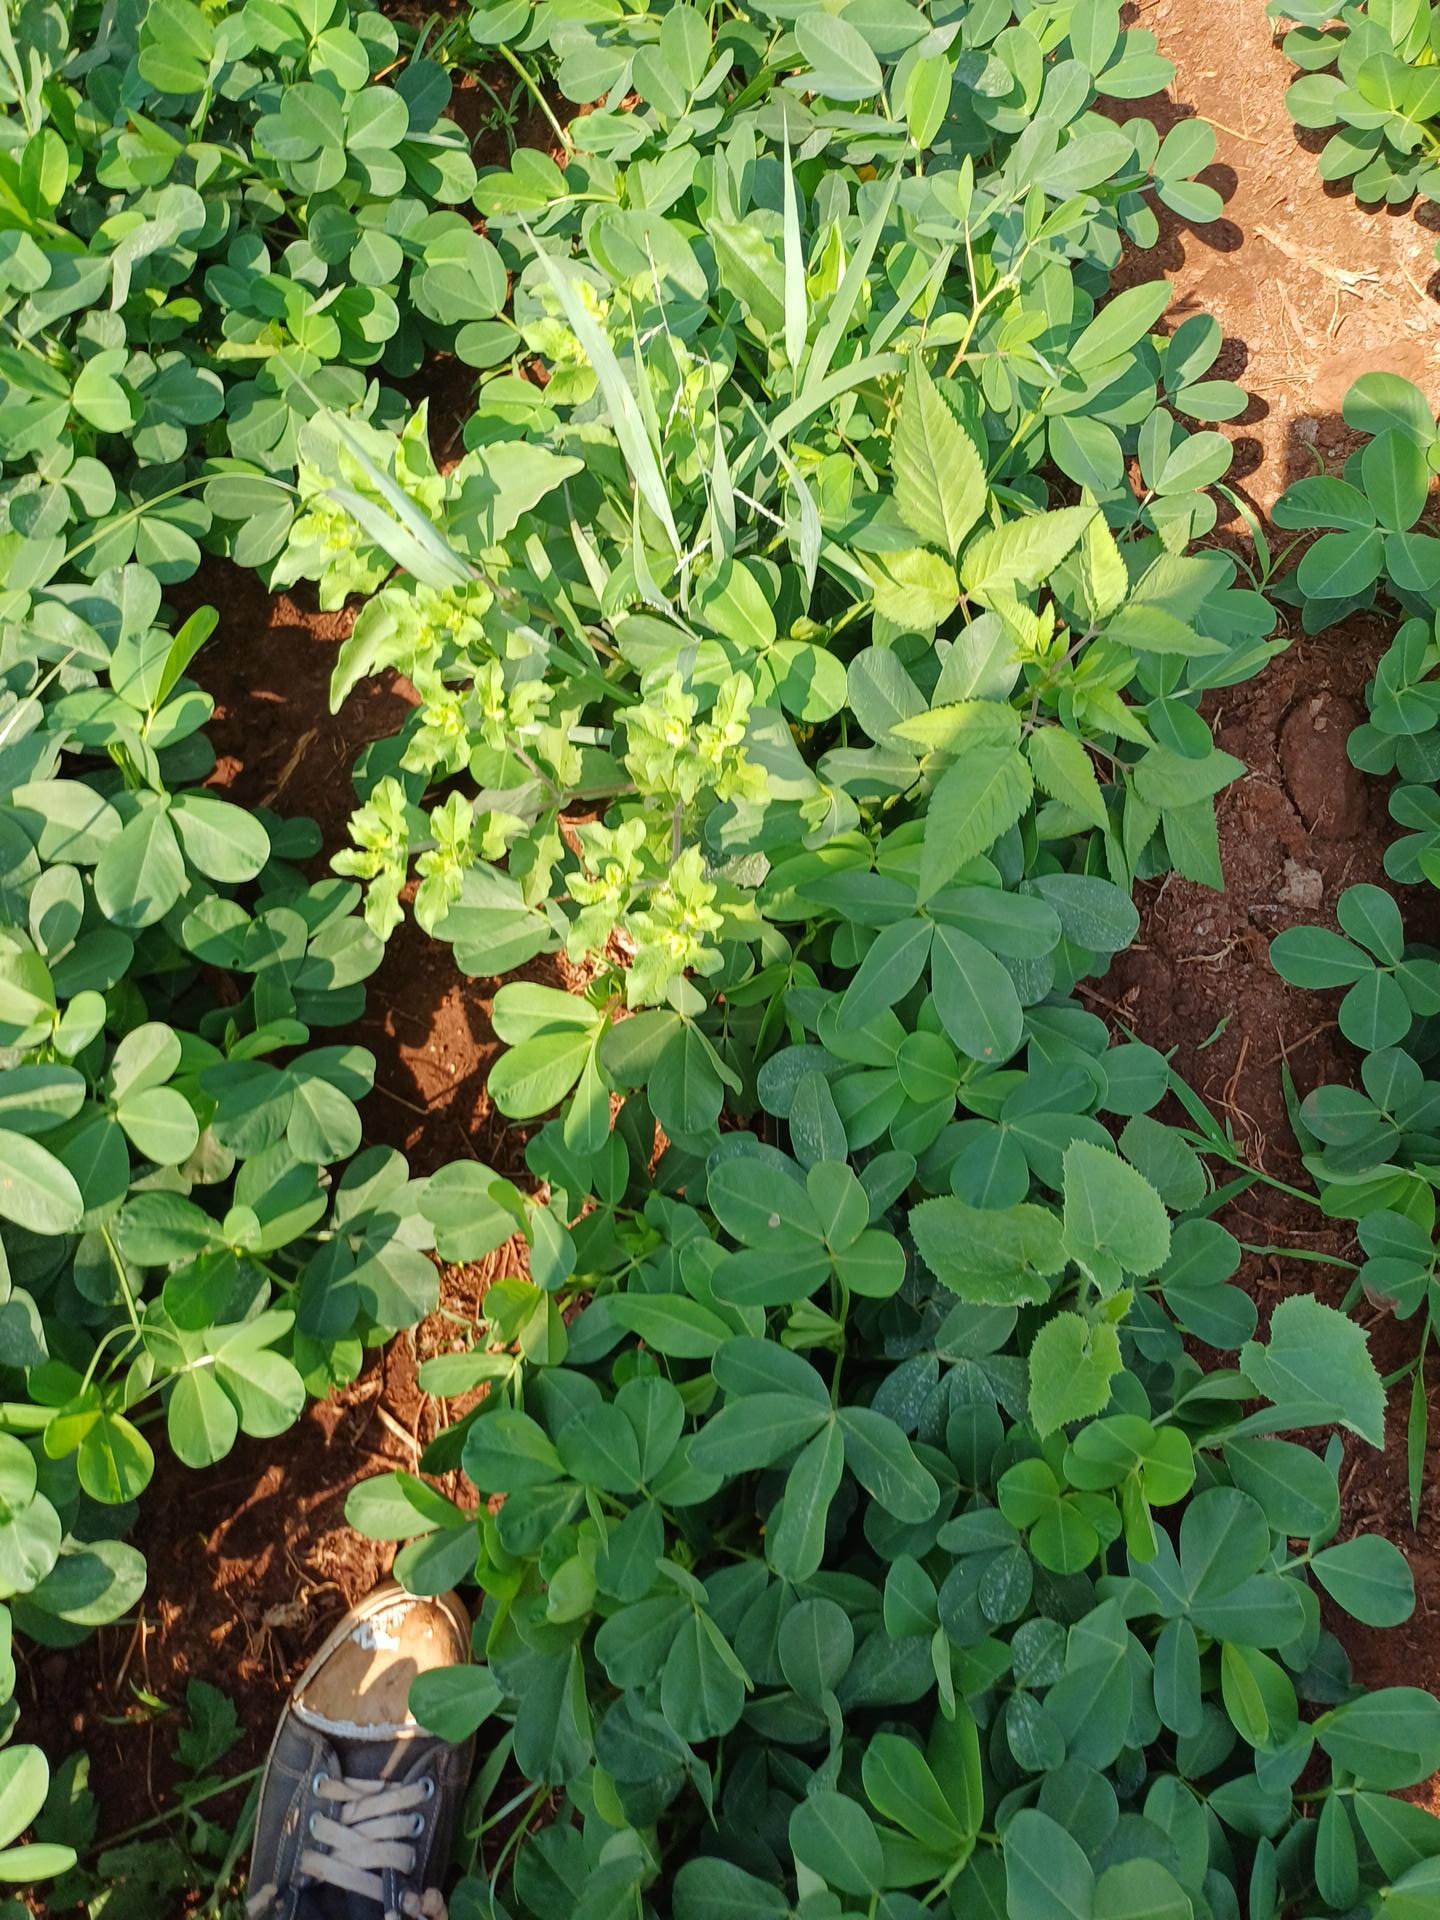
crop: groundnut
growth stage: flowering
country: Kenya
